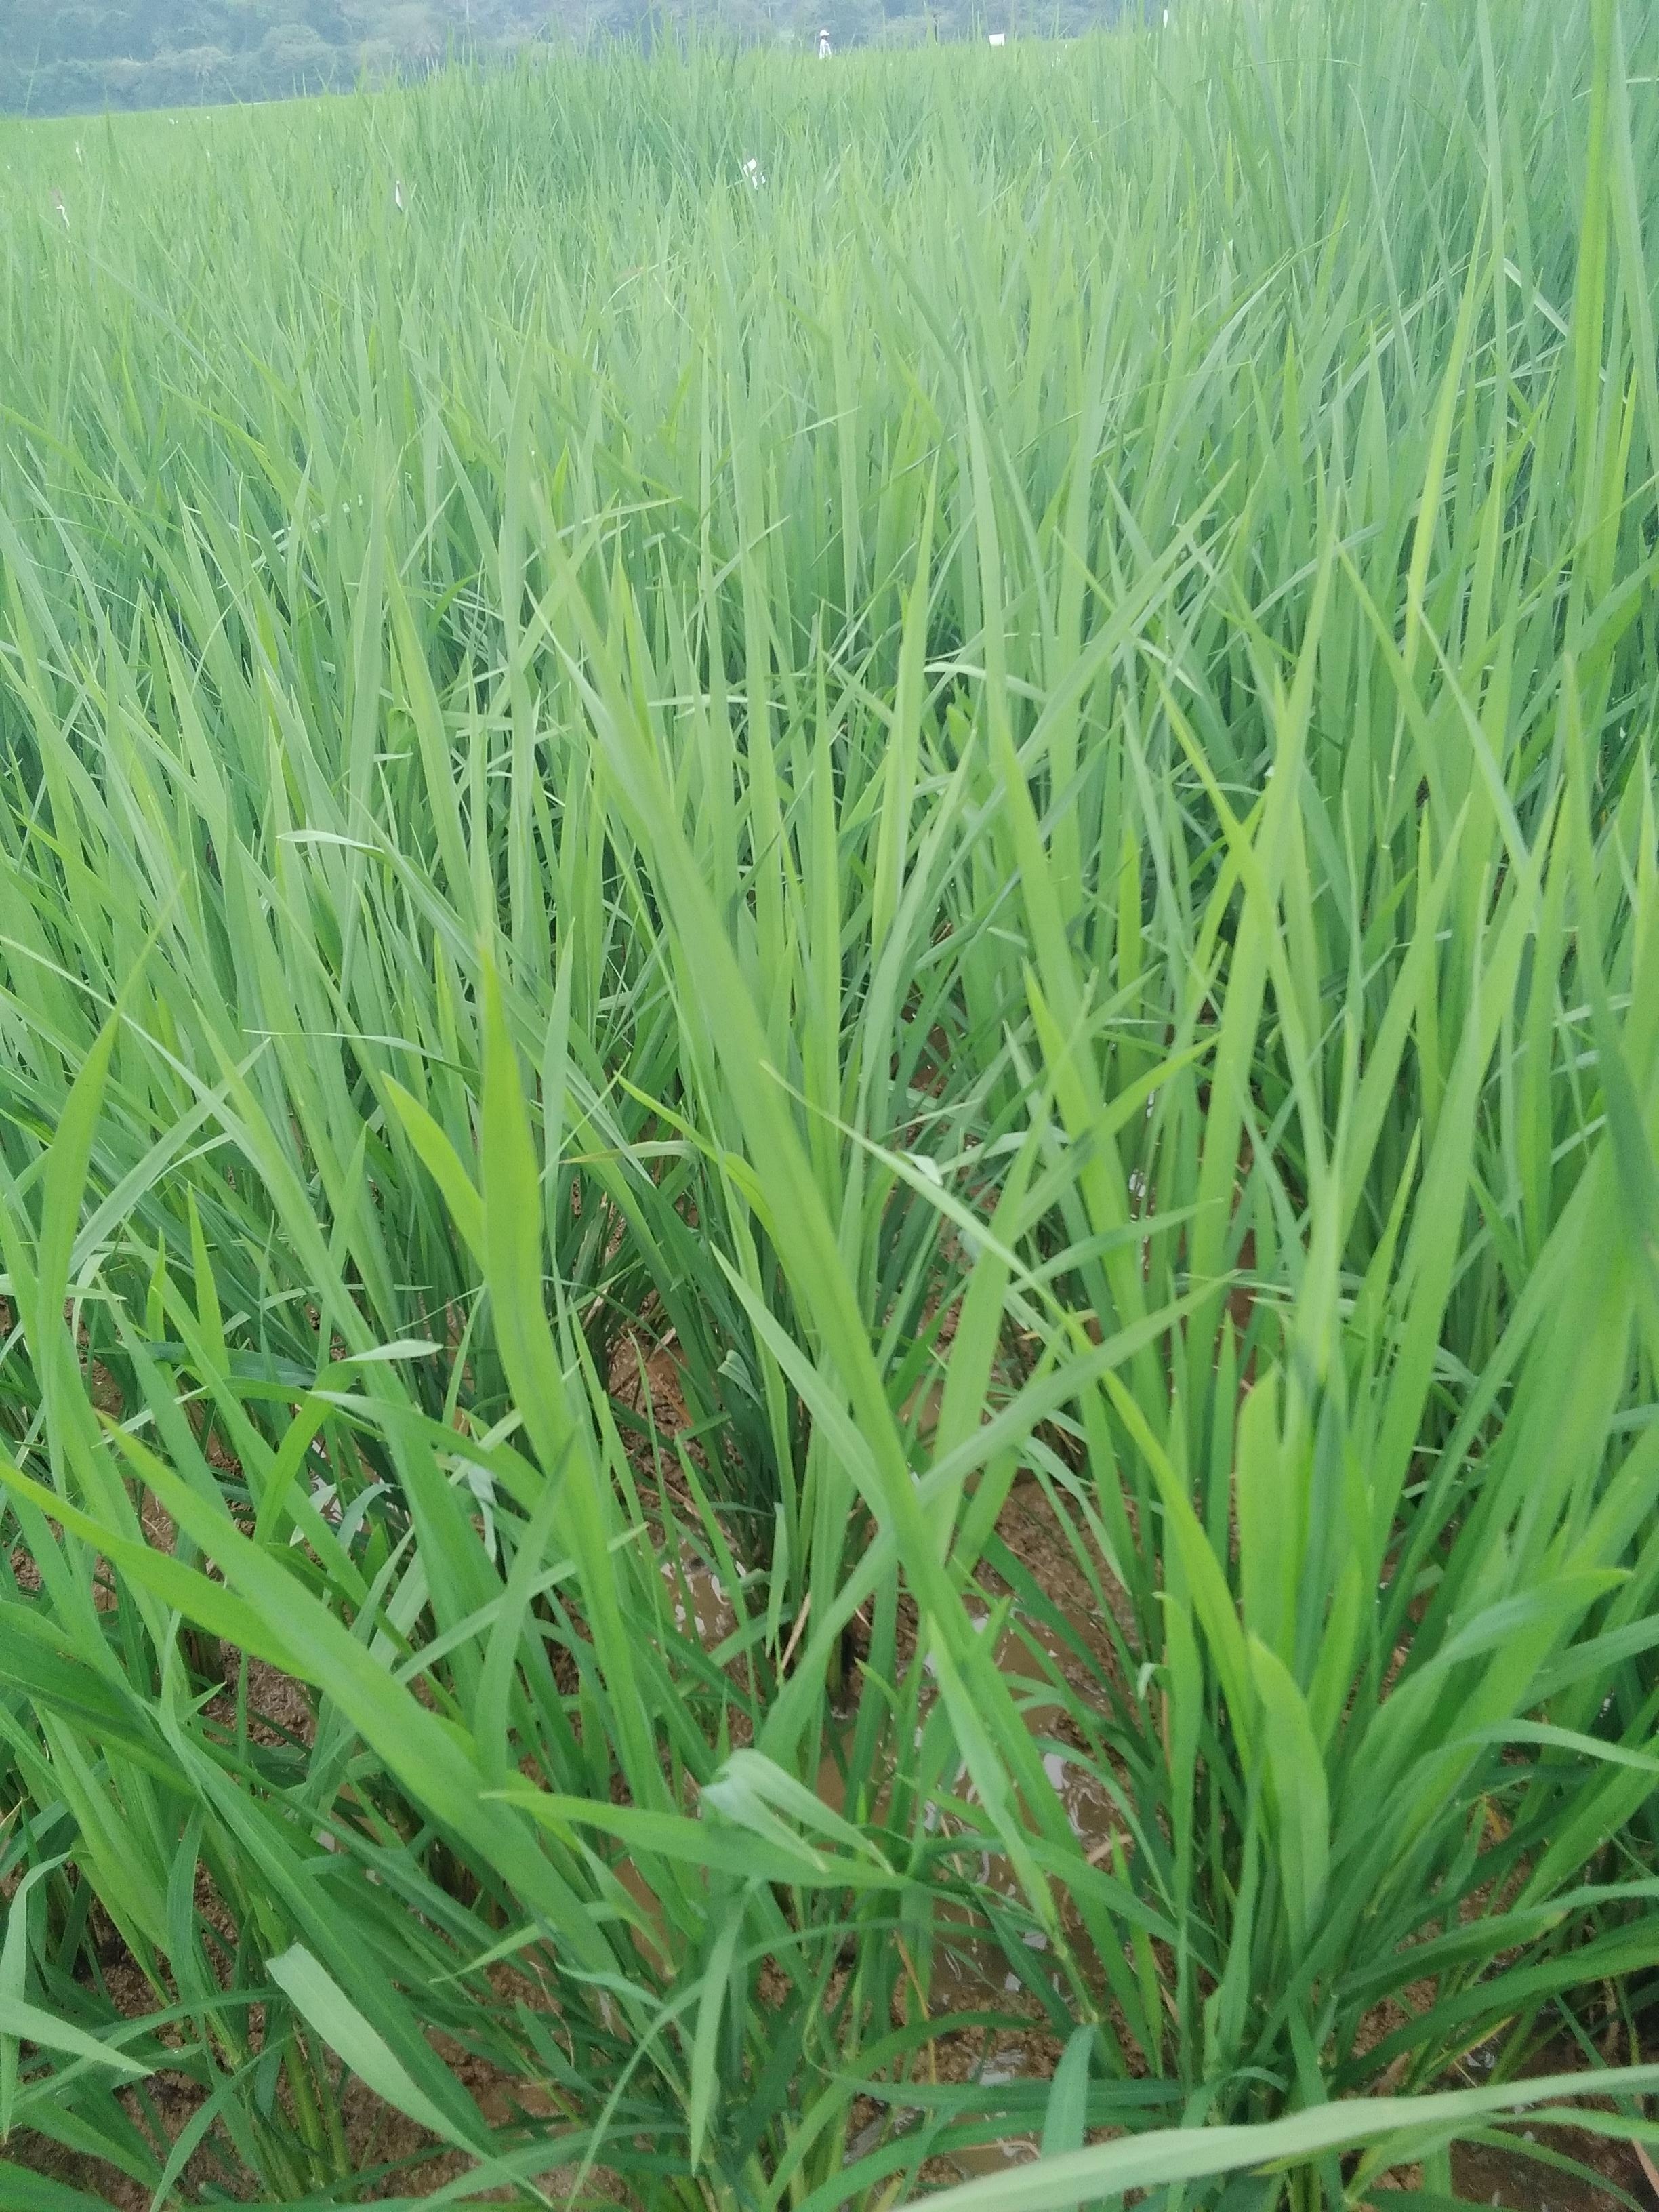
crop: rice
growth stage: vegetative
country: Nigeria
